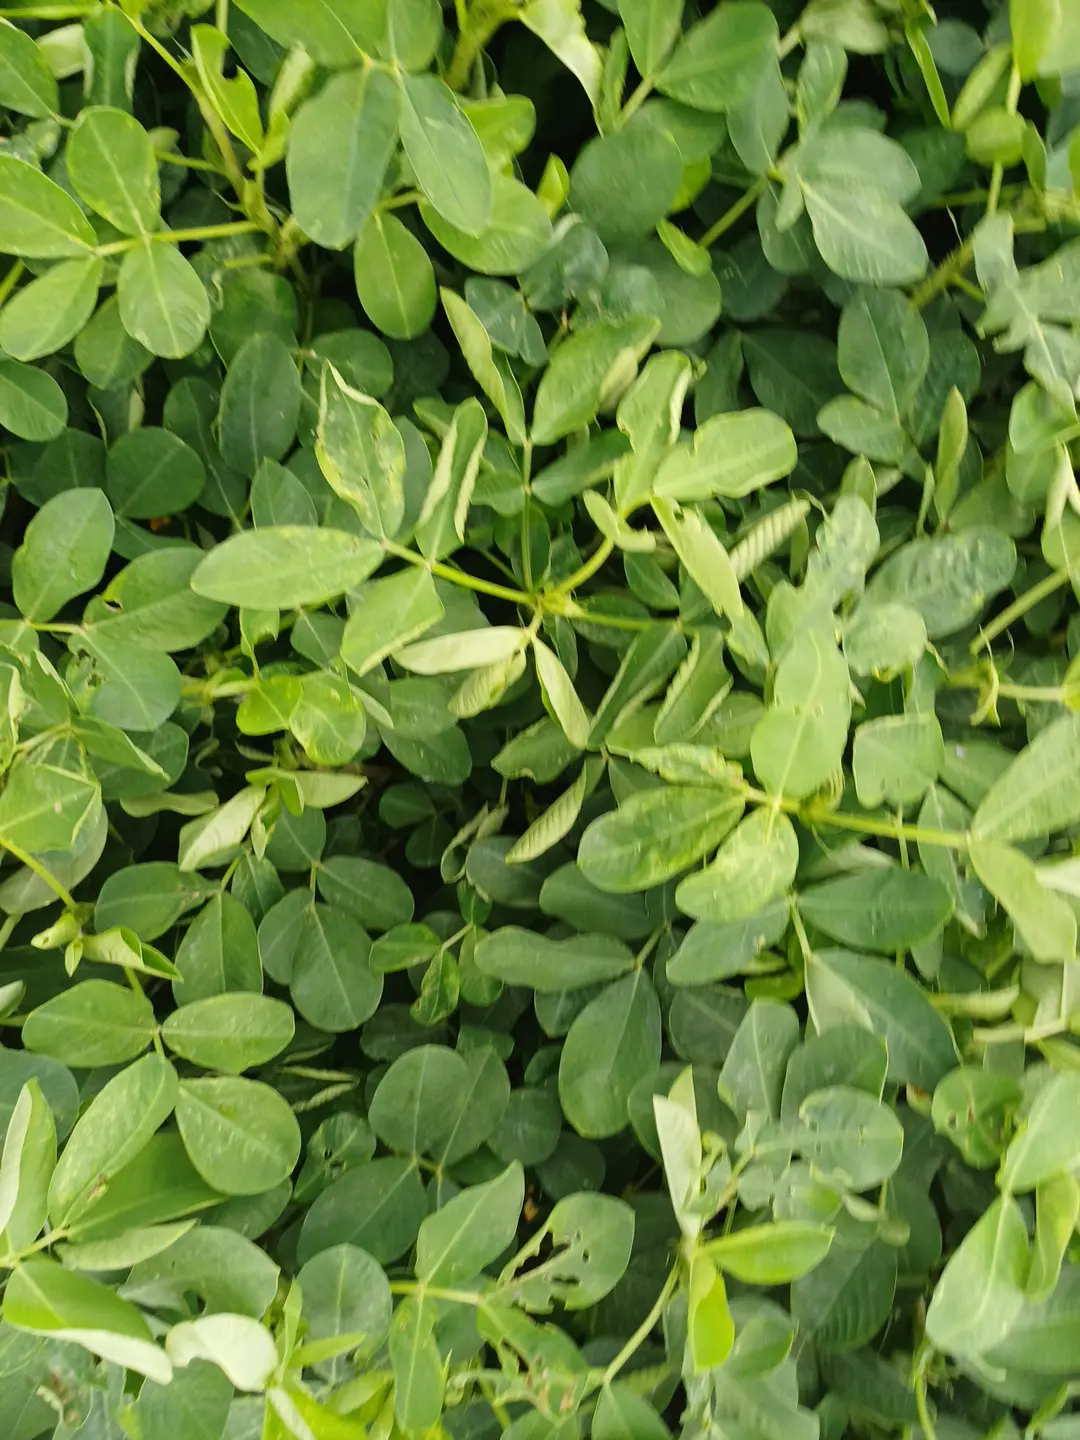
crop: groundnut
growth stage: flowering
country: Kenya
